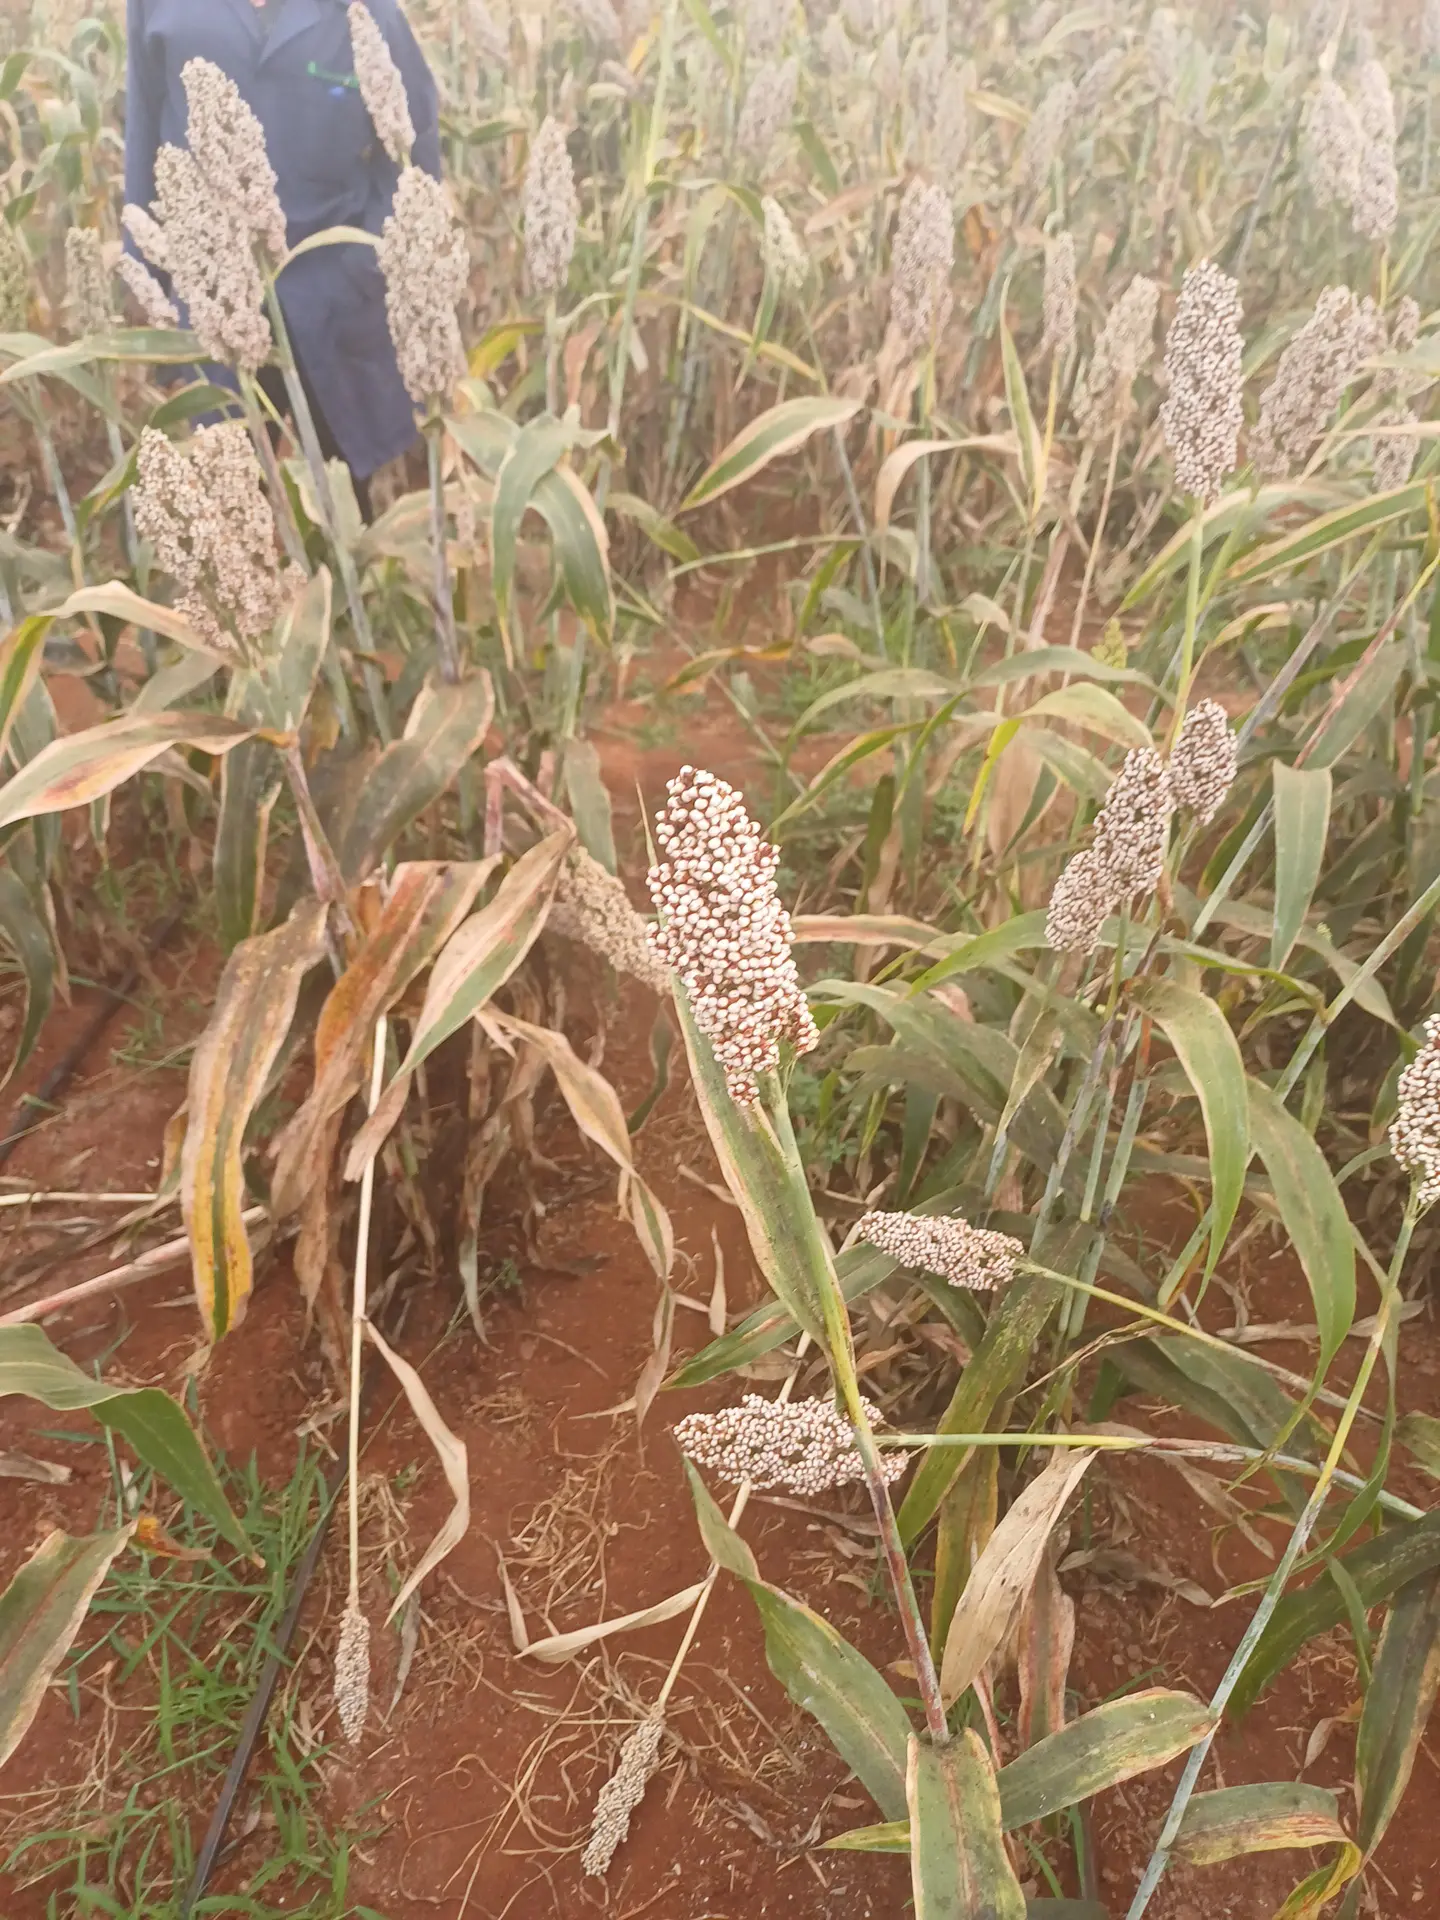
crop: sorghum
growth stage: maturity
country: Kenya
